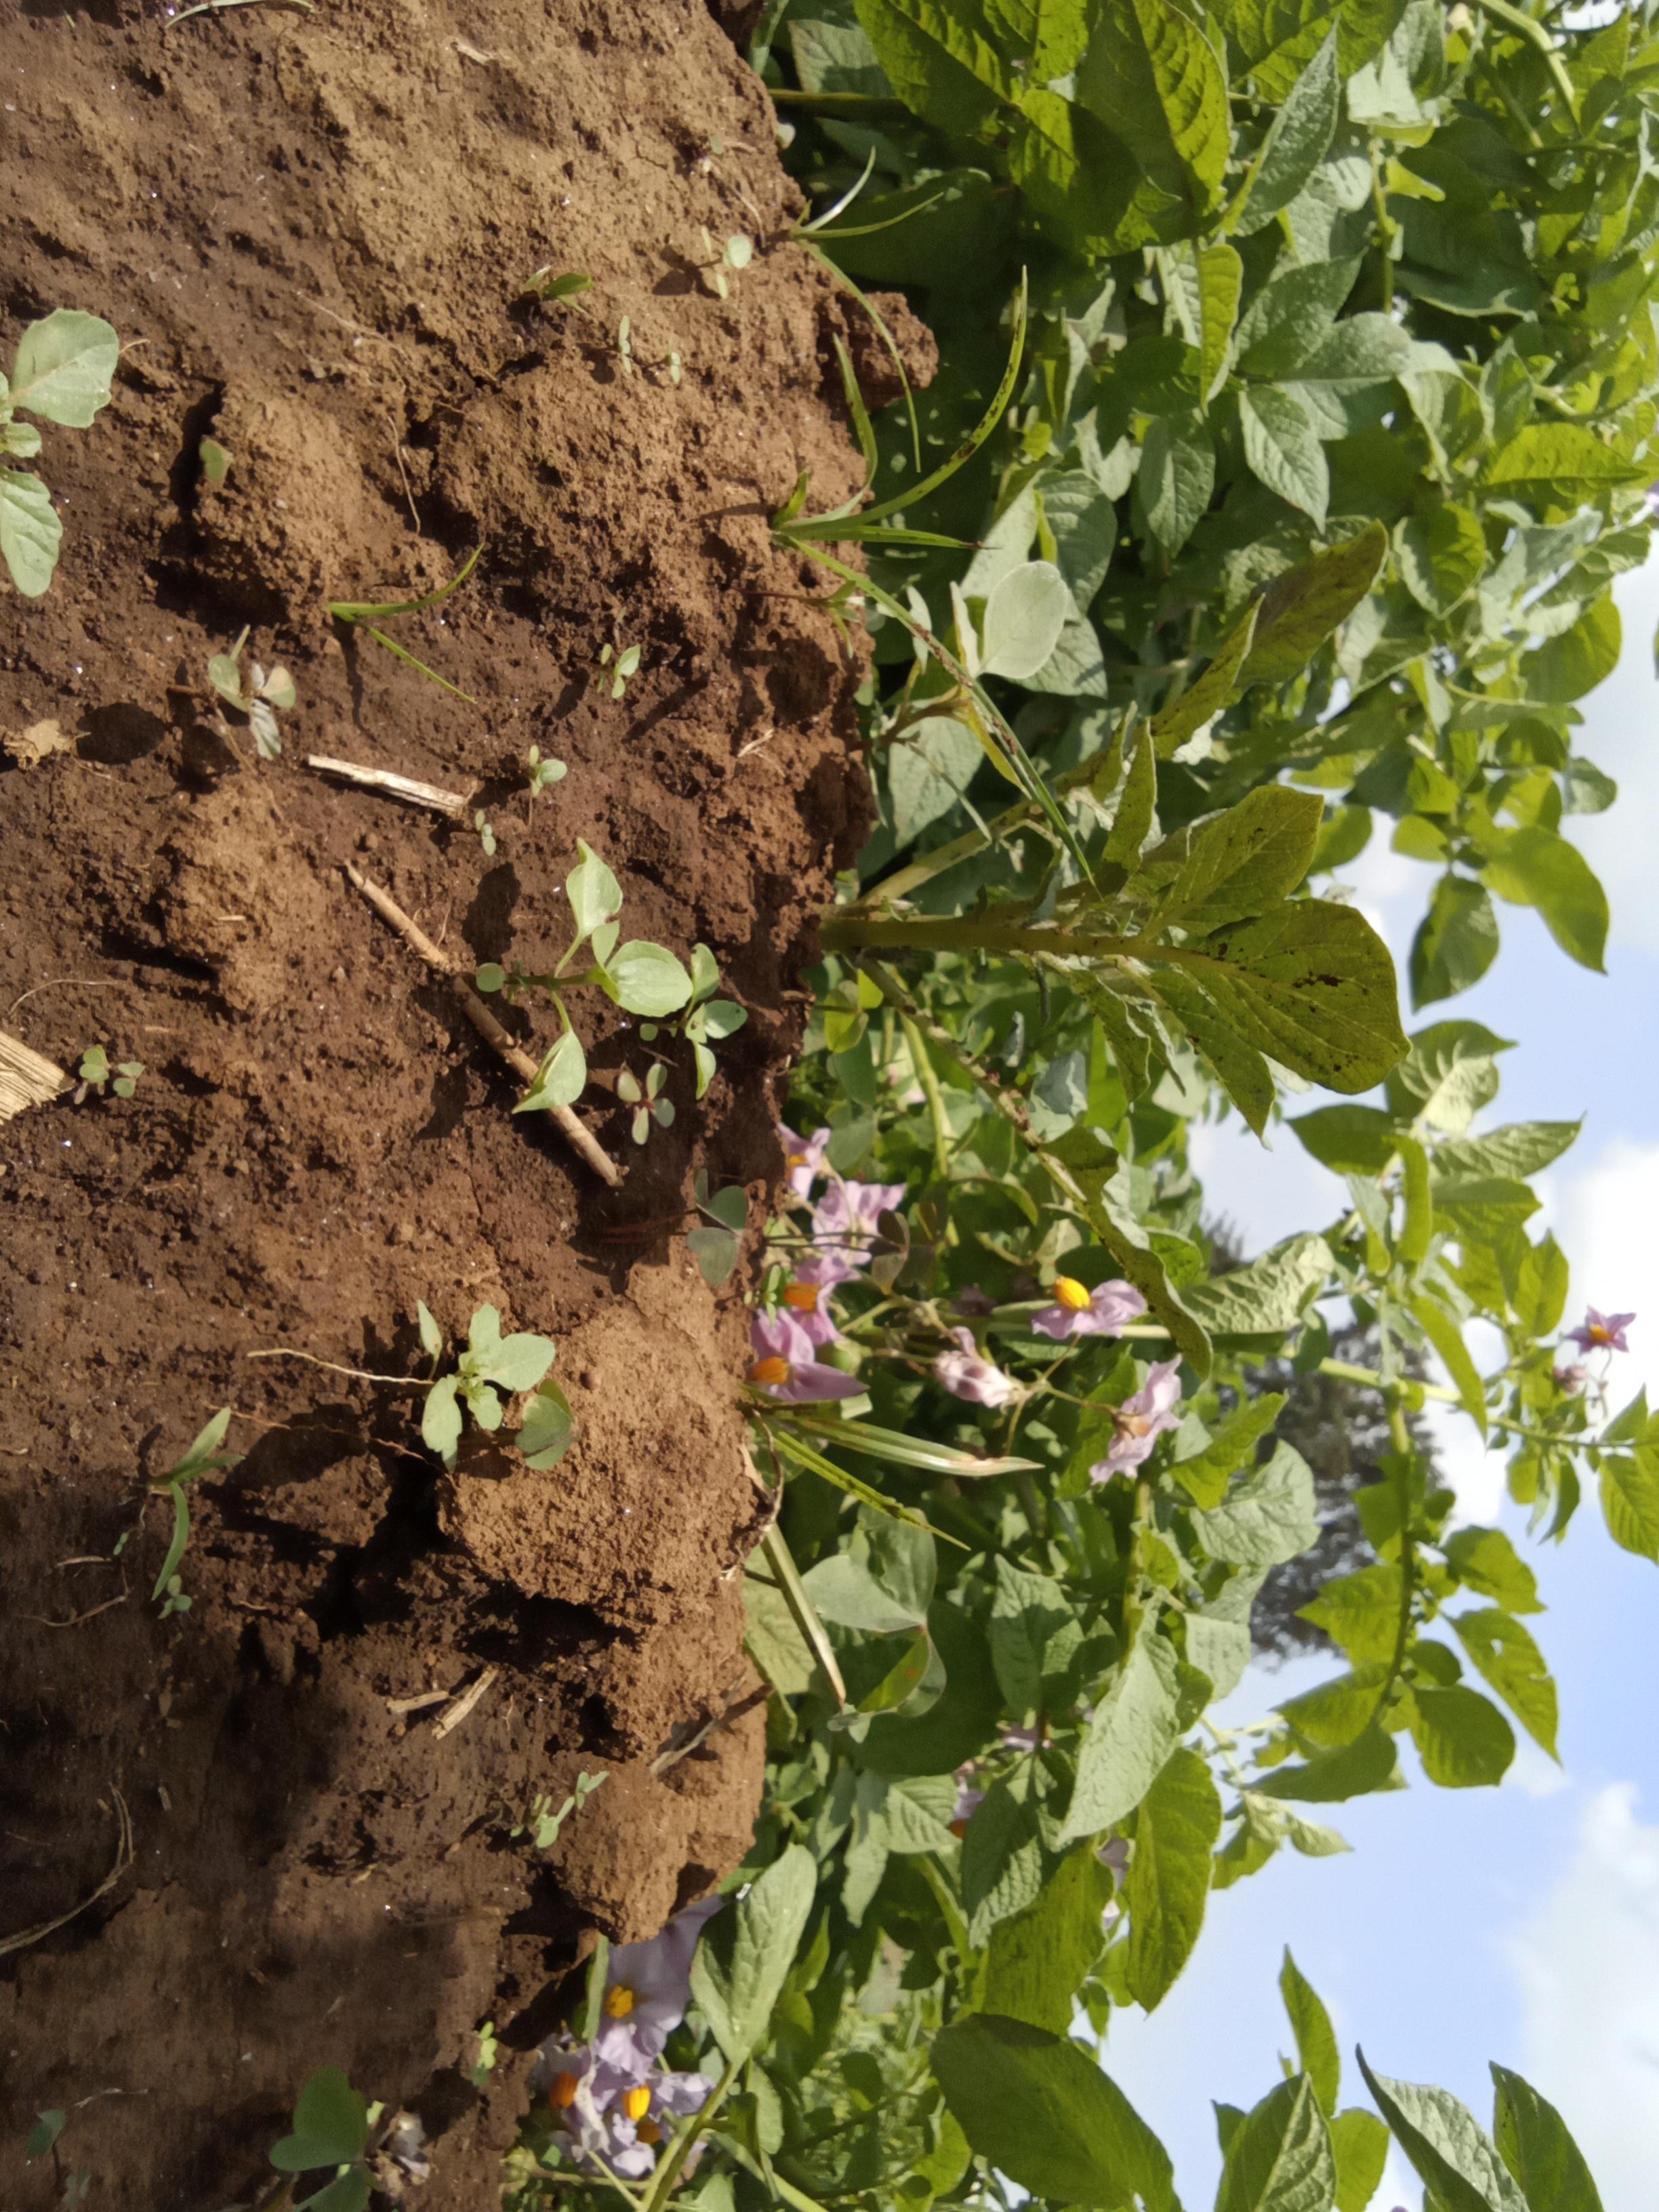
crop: potato
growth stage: vegetative
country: Kenya
